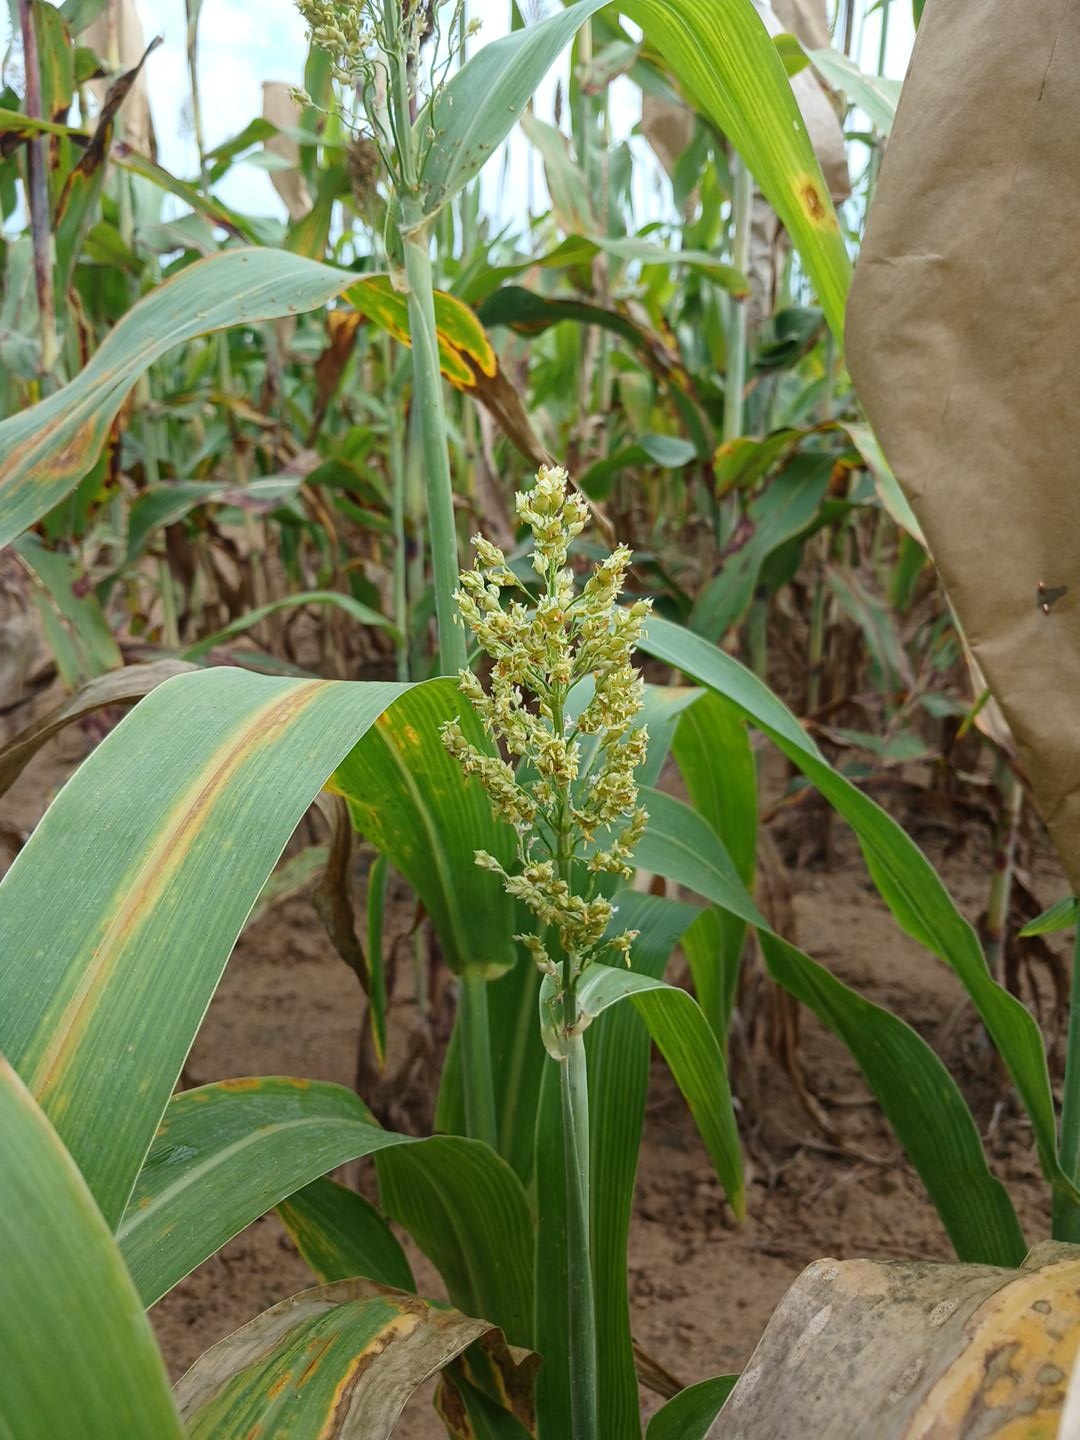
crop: sorghum
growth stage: flowering
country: Senegal
